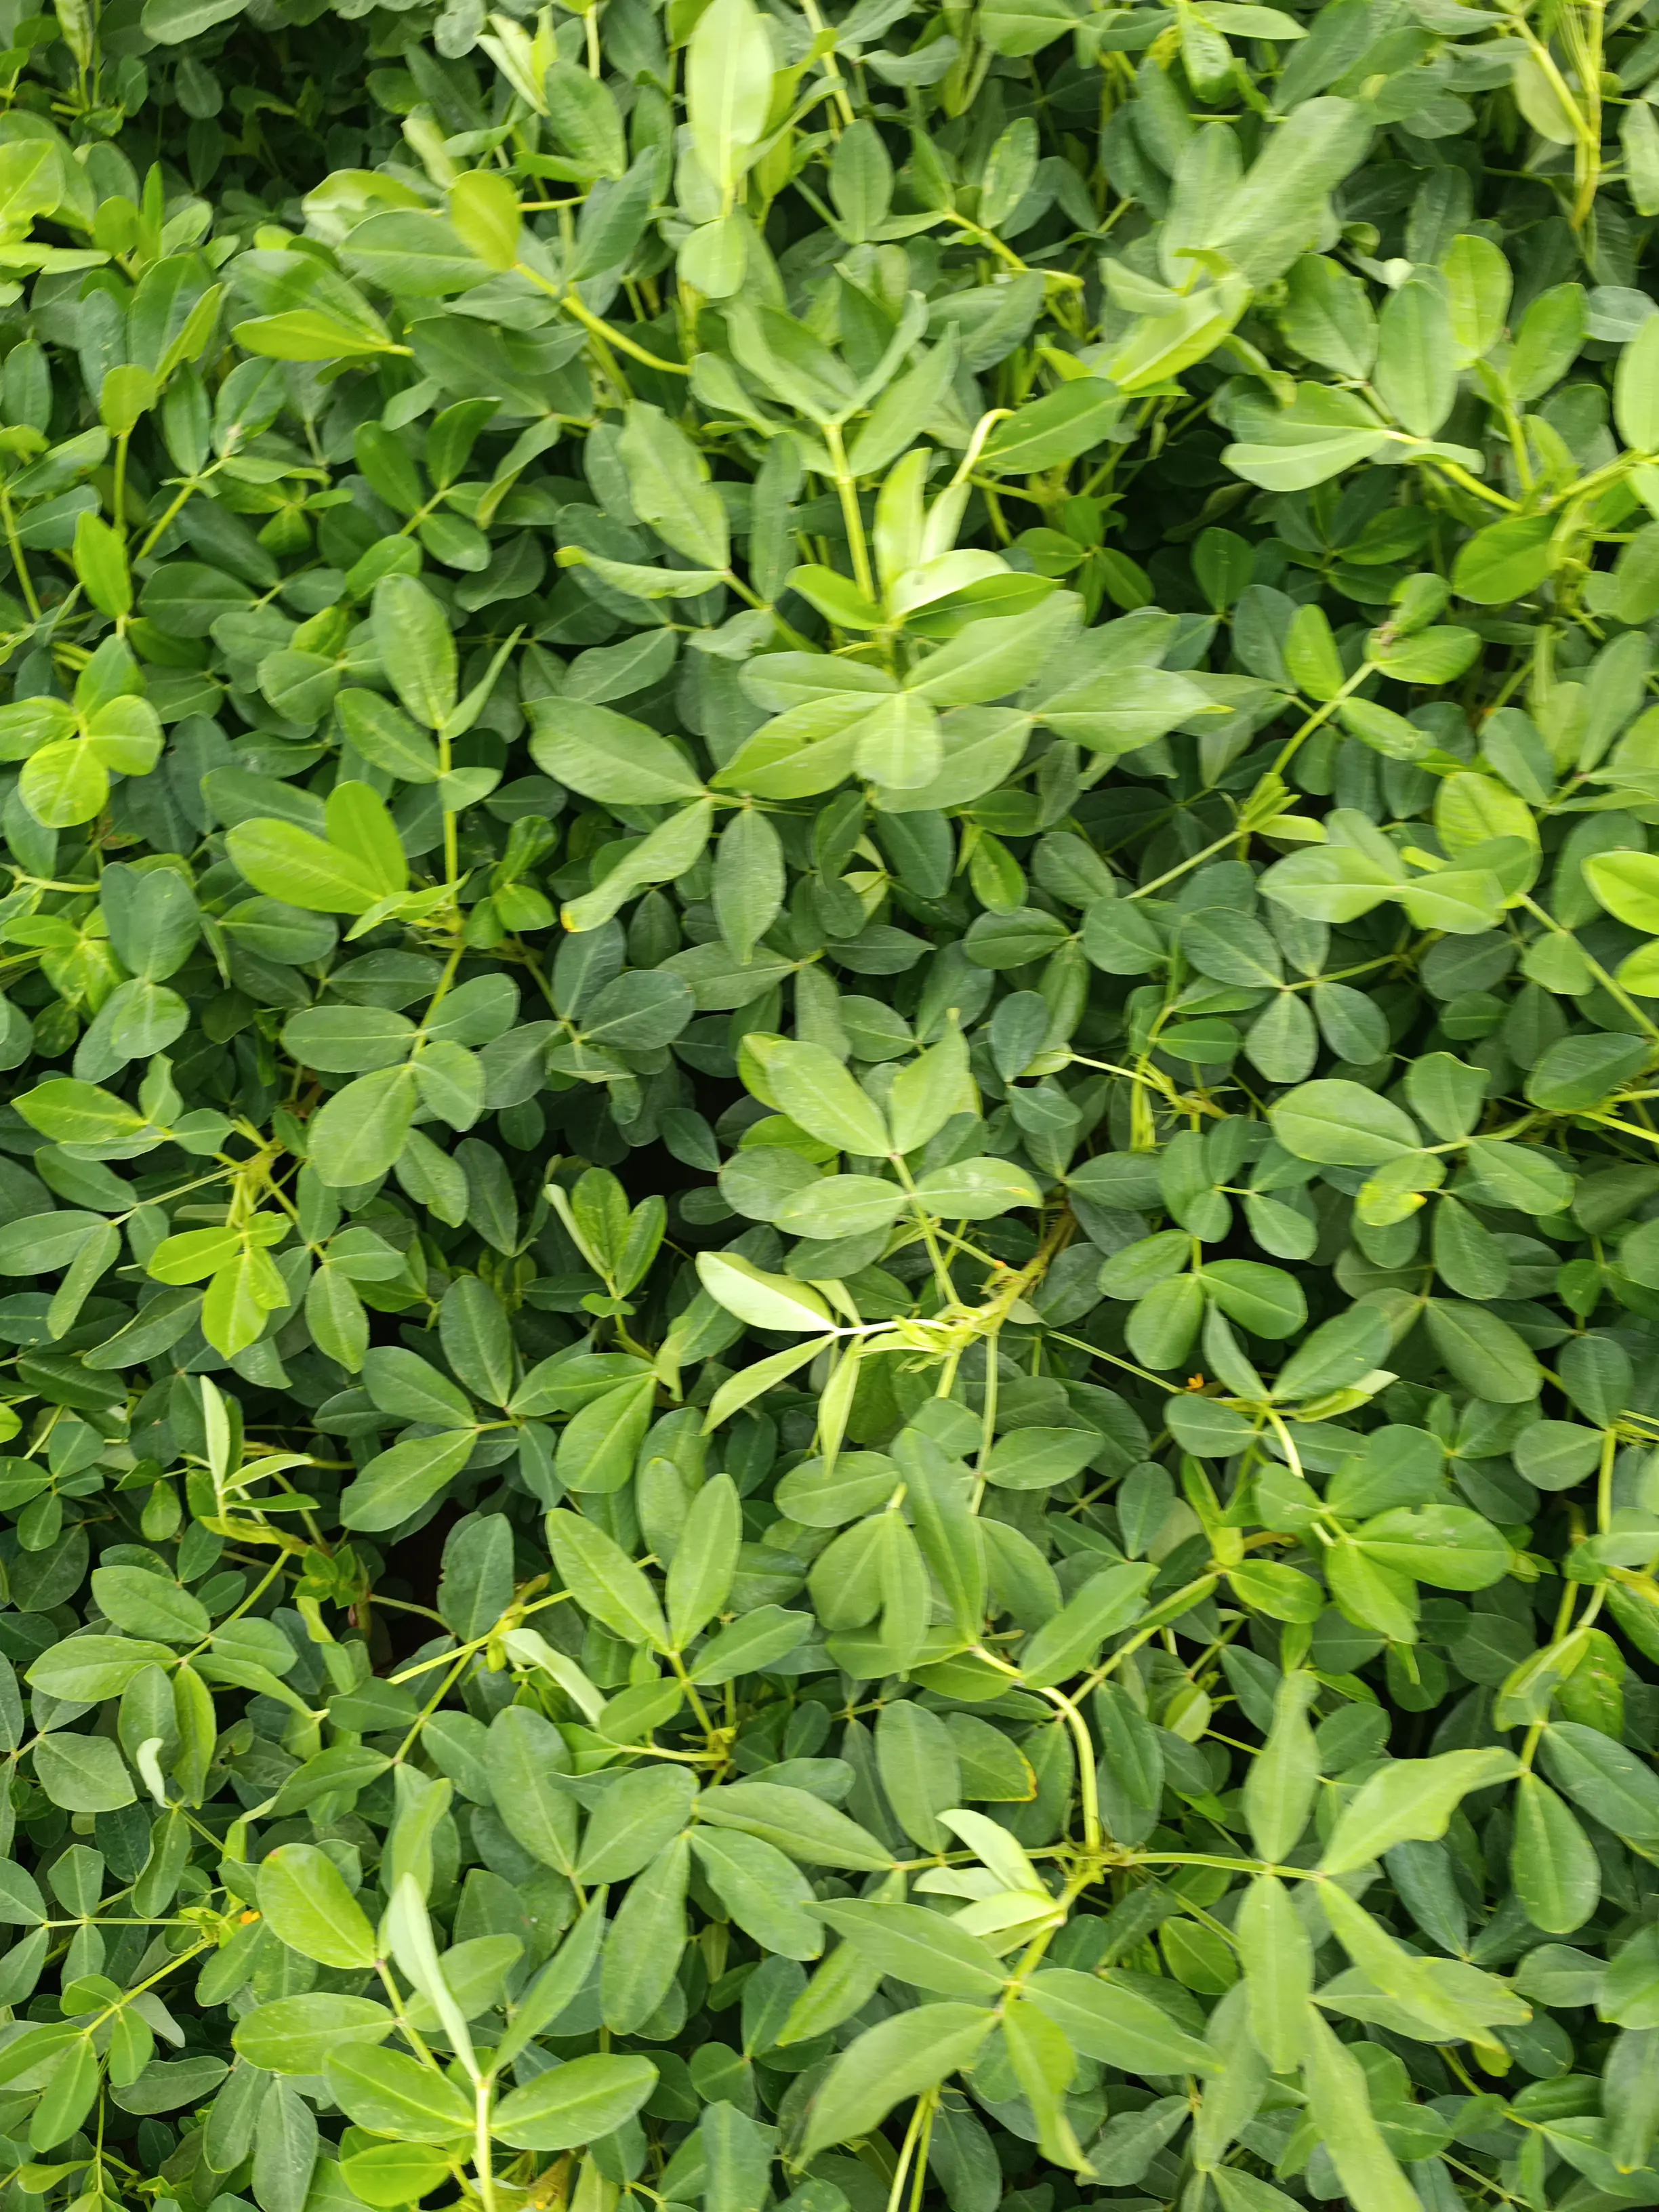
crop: groundnut
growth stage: flowering
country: Kenya
